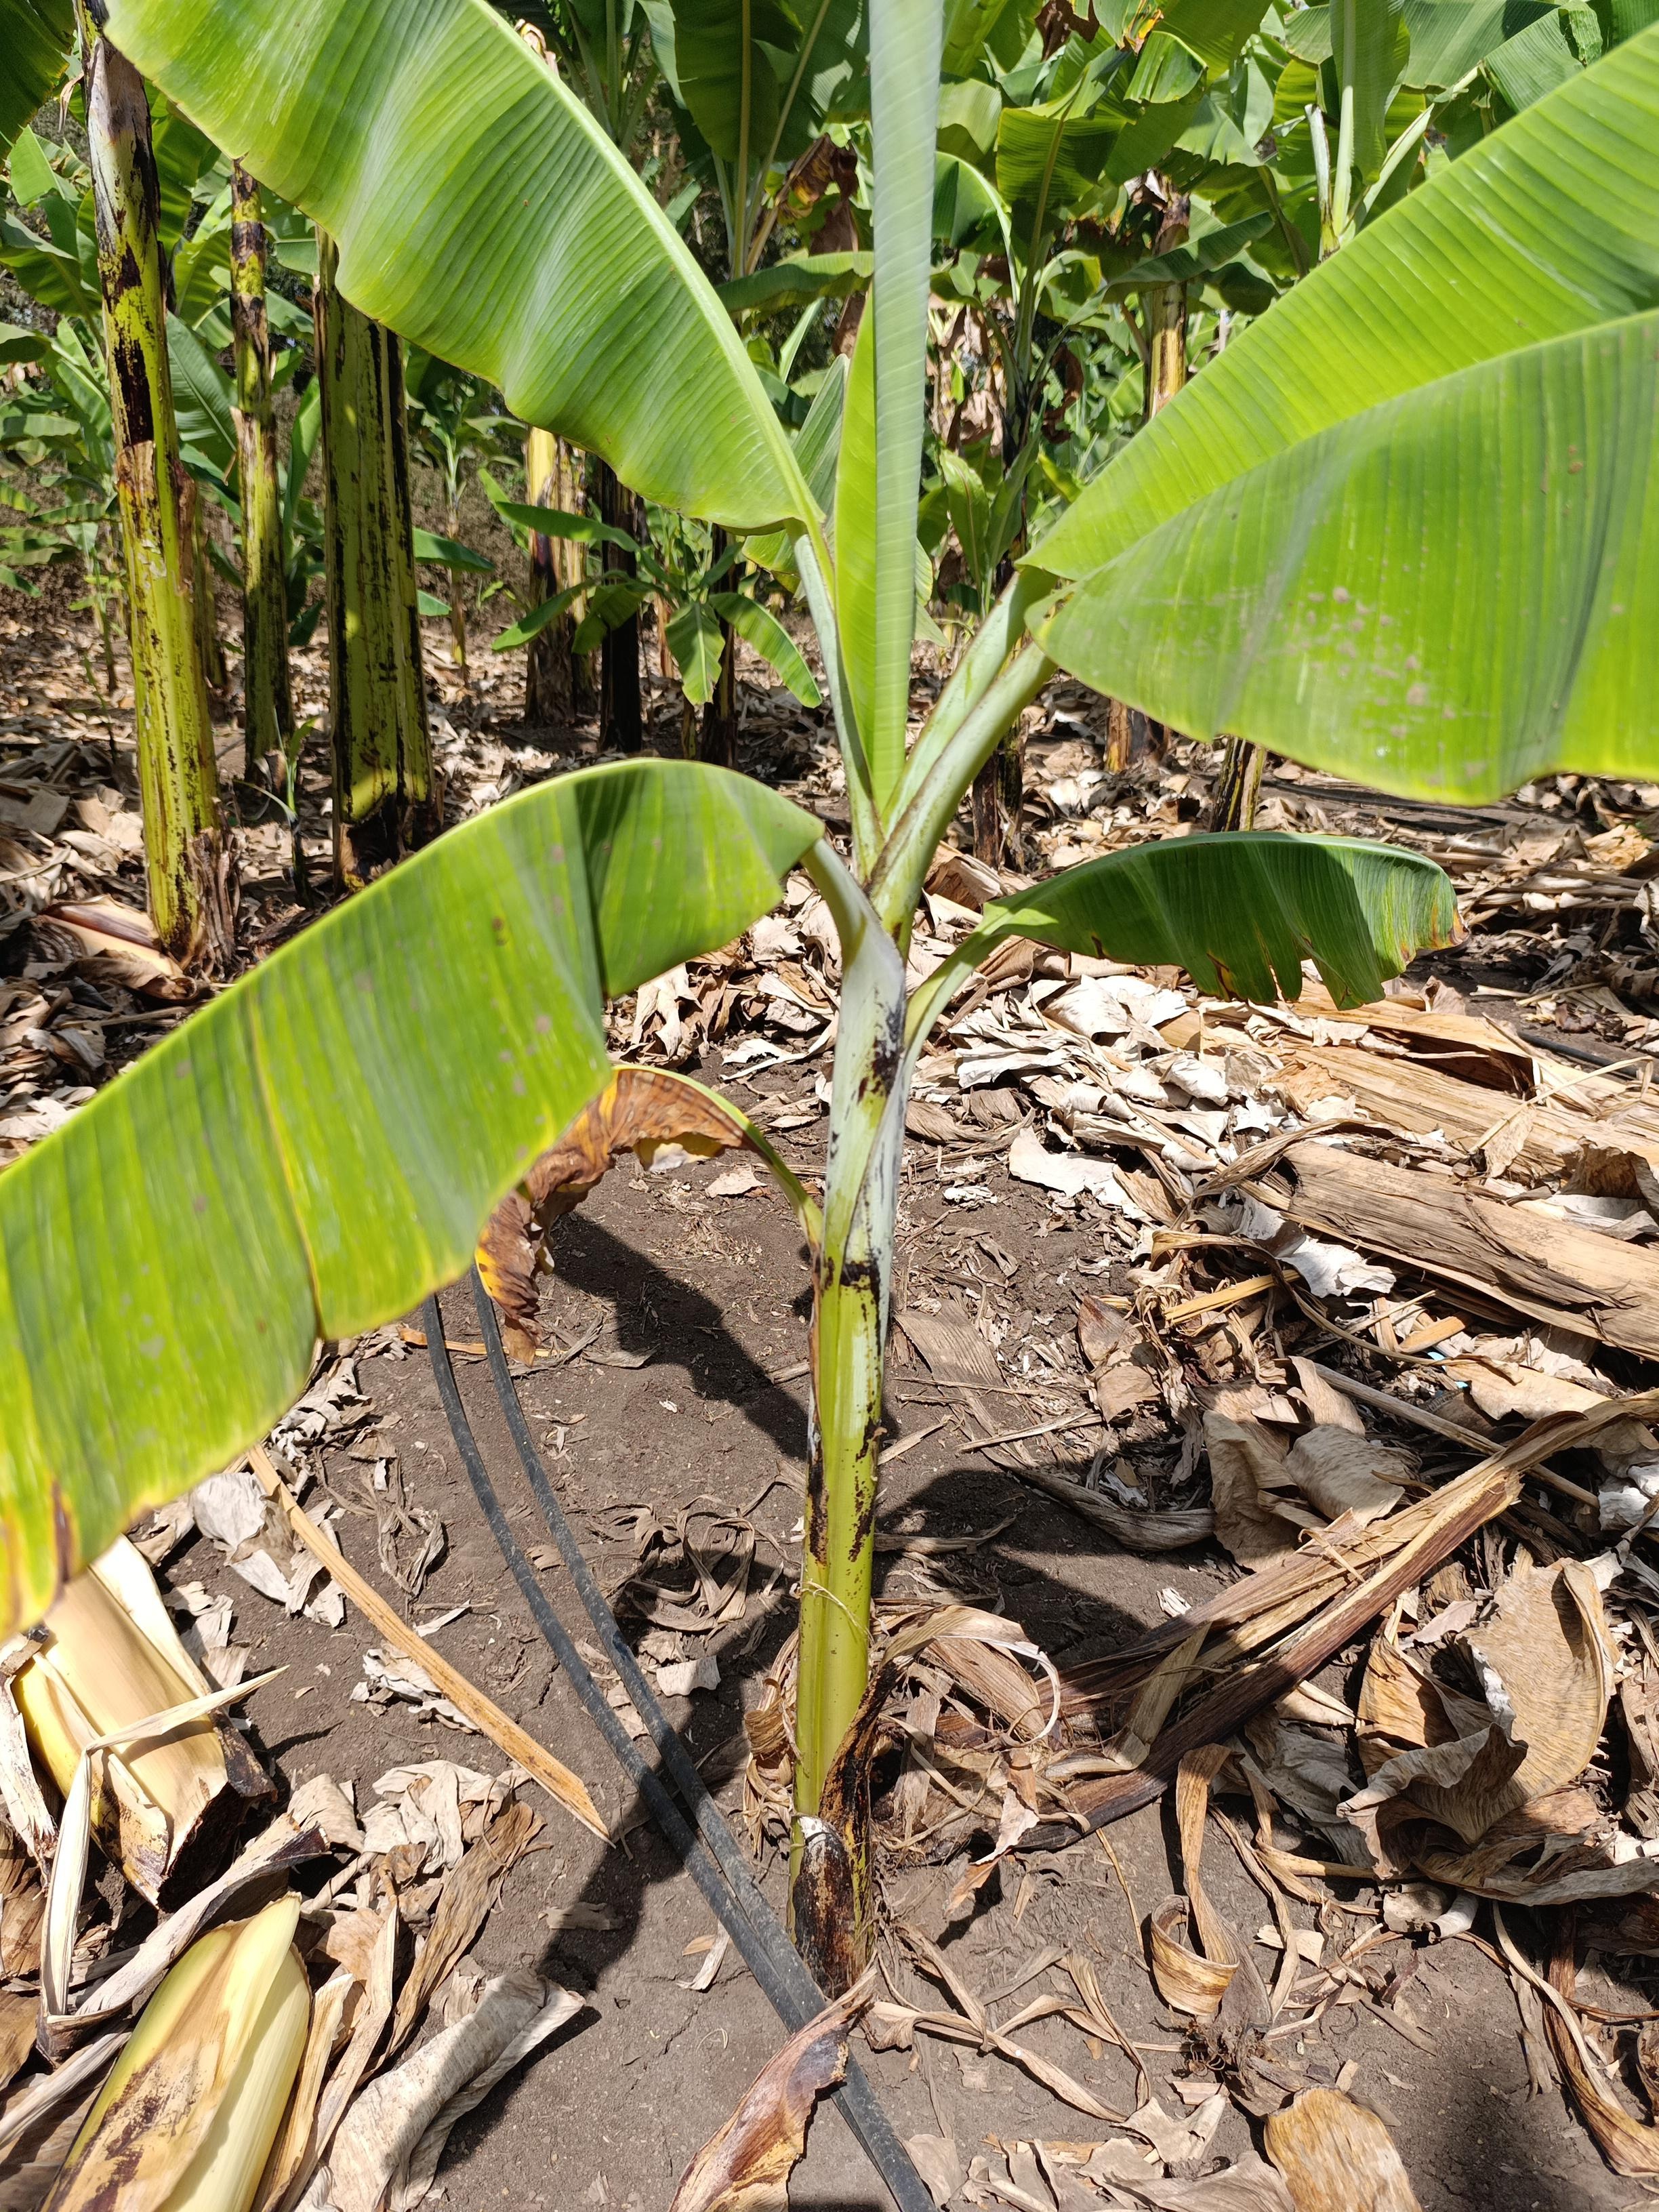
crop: banana
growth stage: vegetative
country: Tanzania
